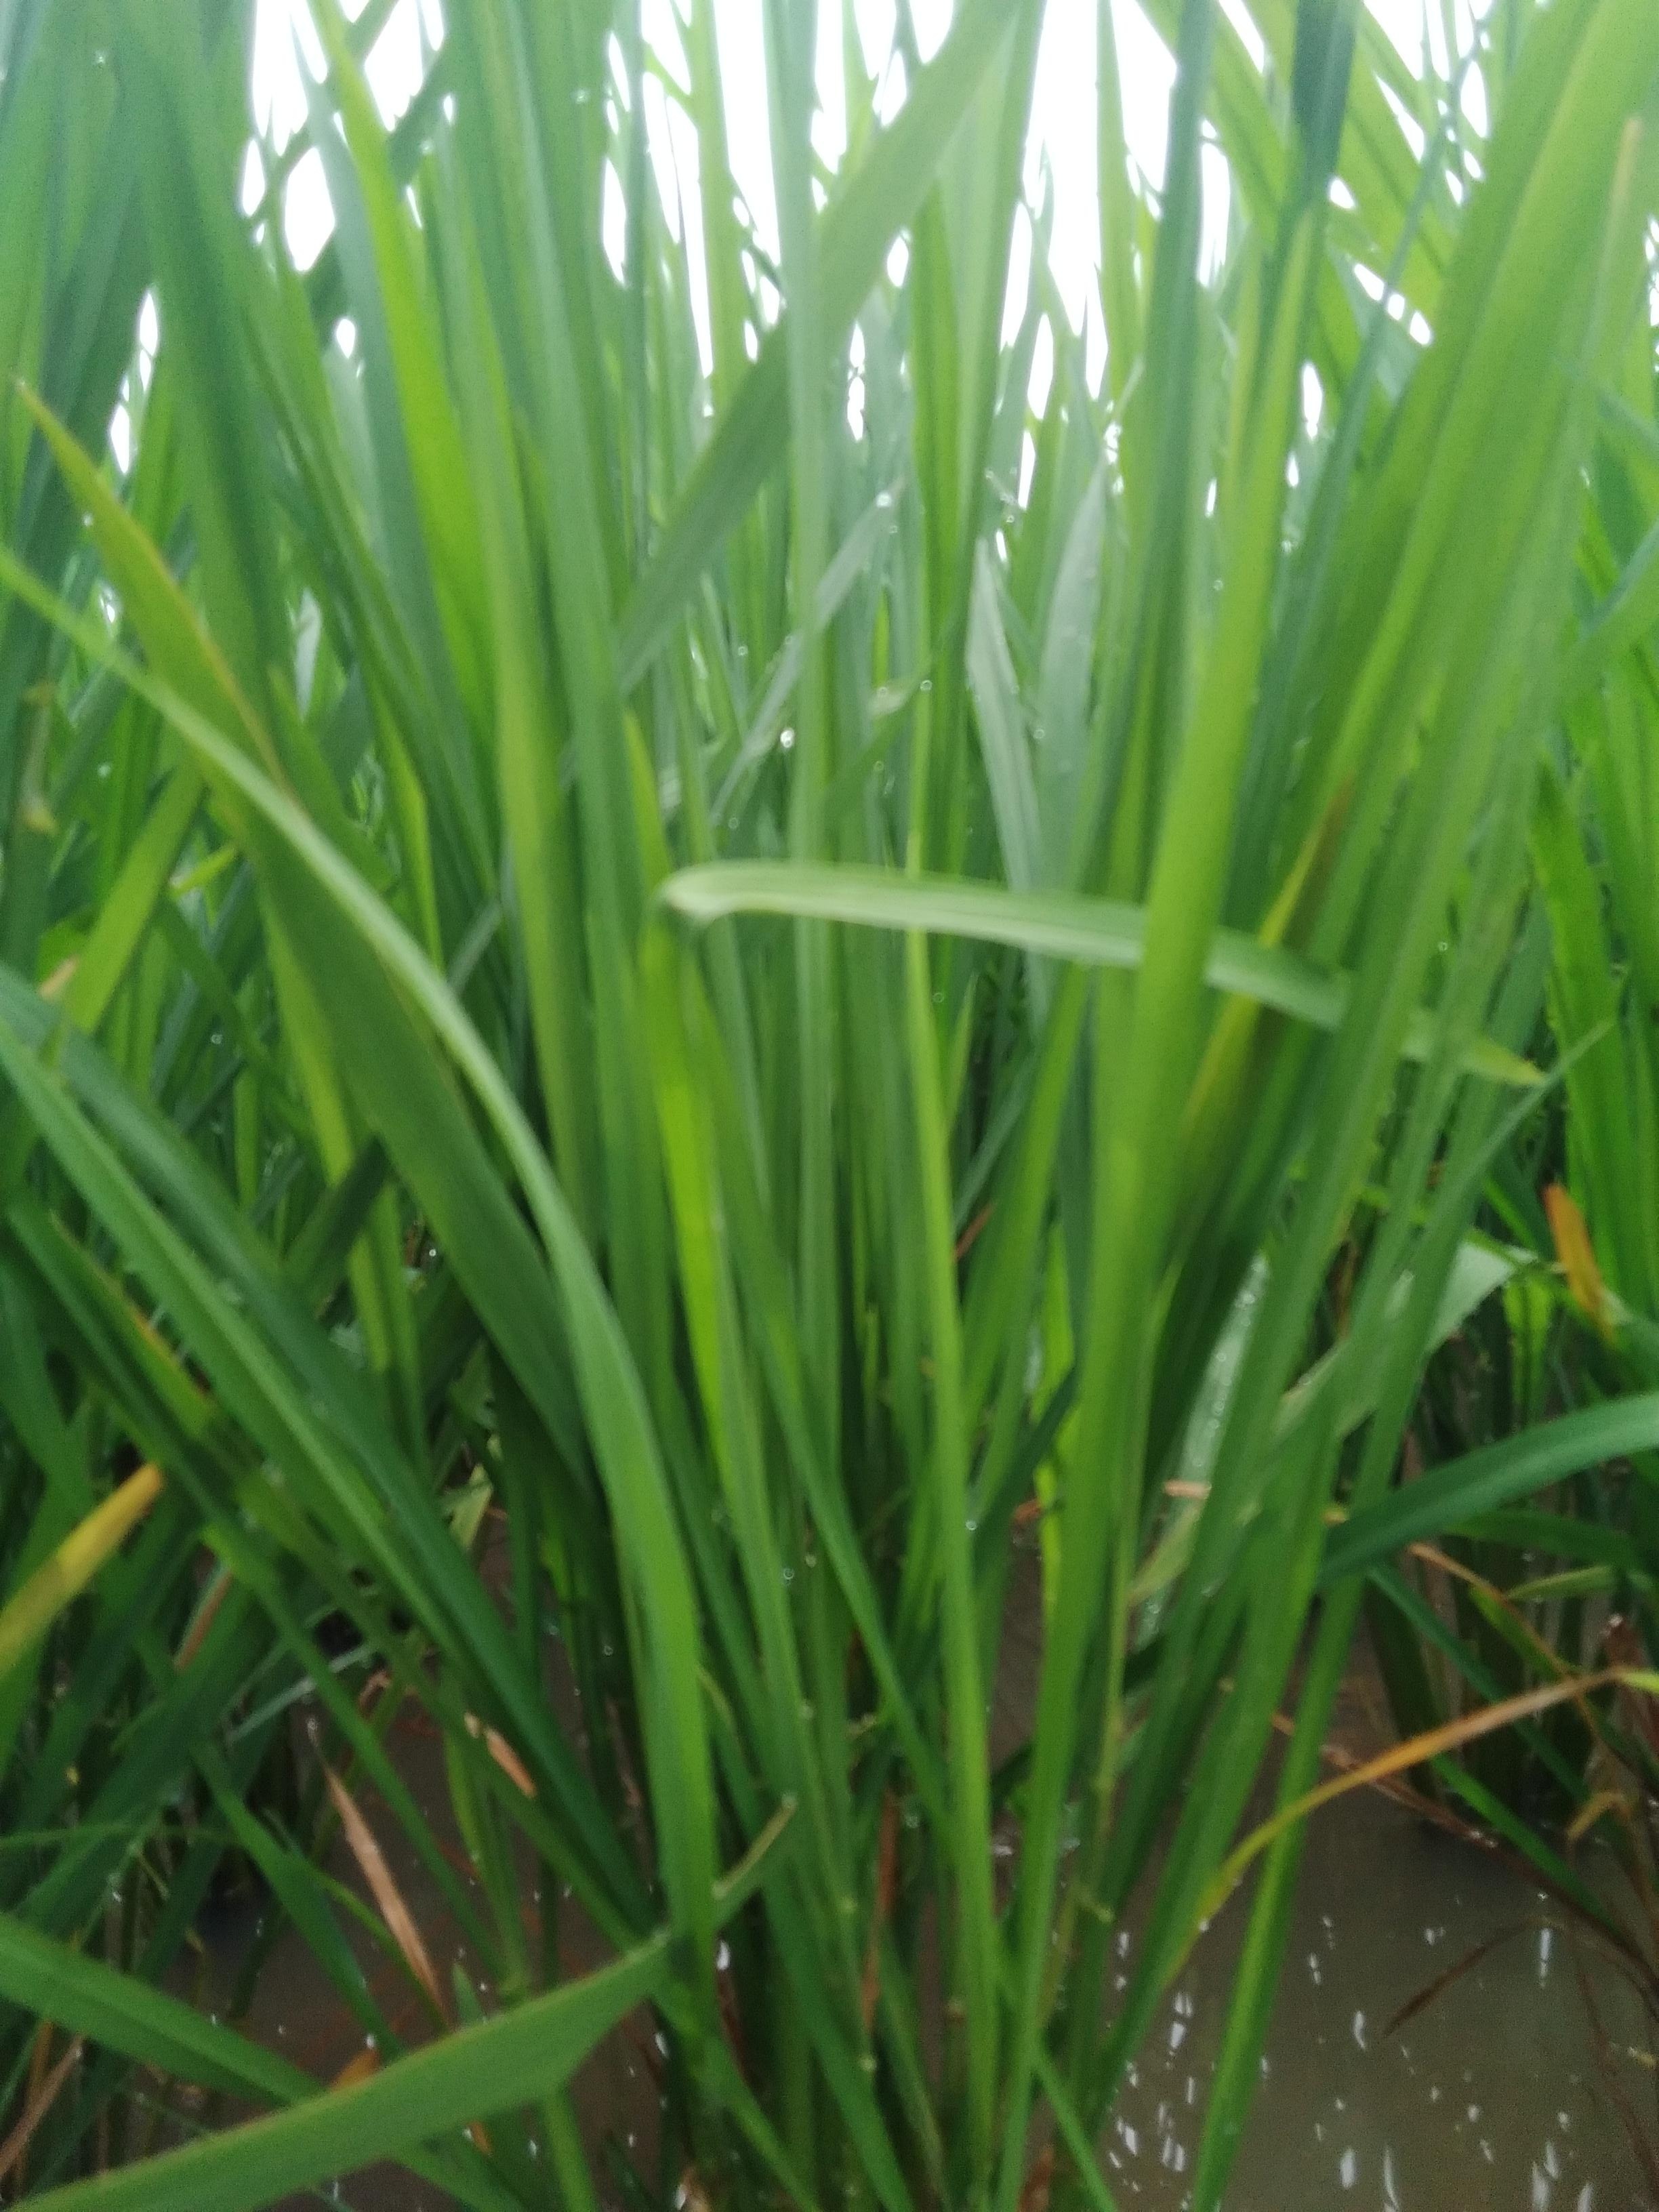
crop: rice
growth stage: vegetative
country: Nigeria
